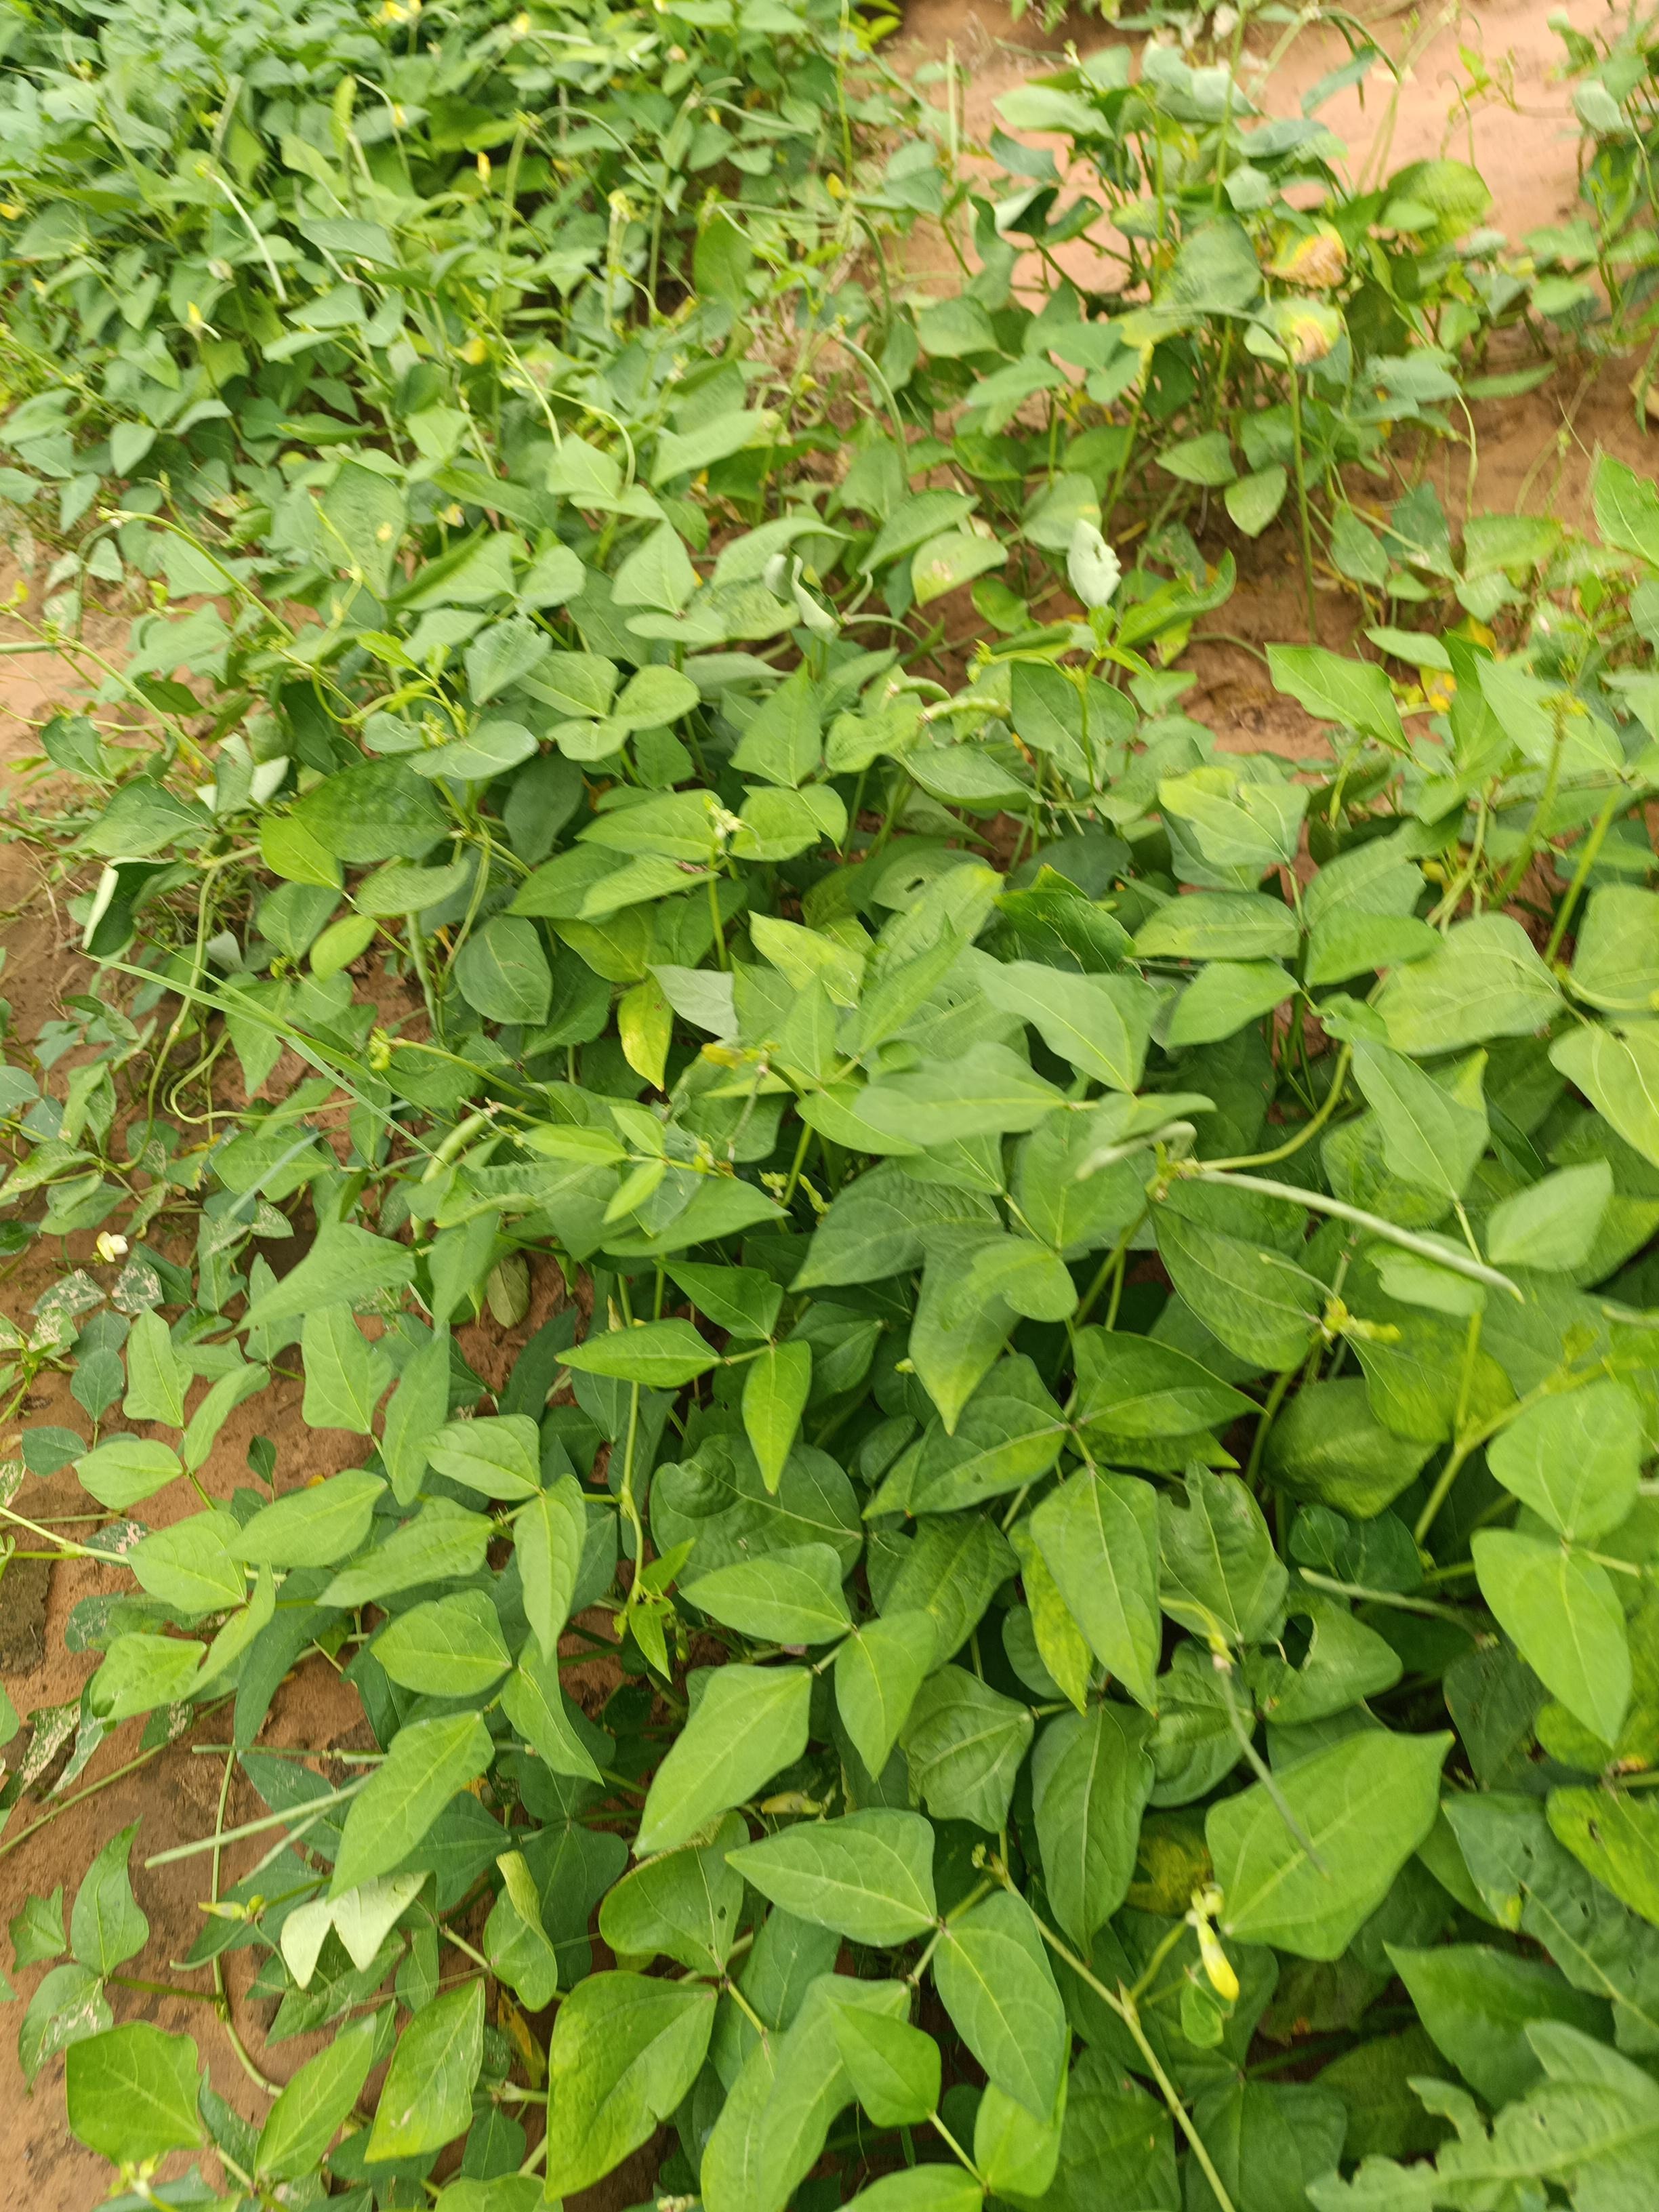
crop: cowpea
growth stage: development pod
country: Nigeria
